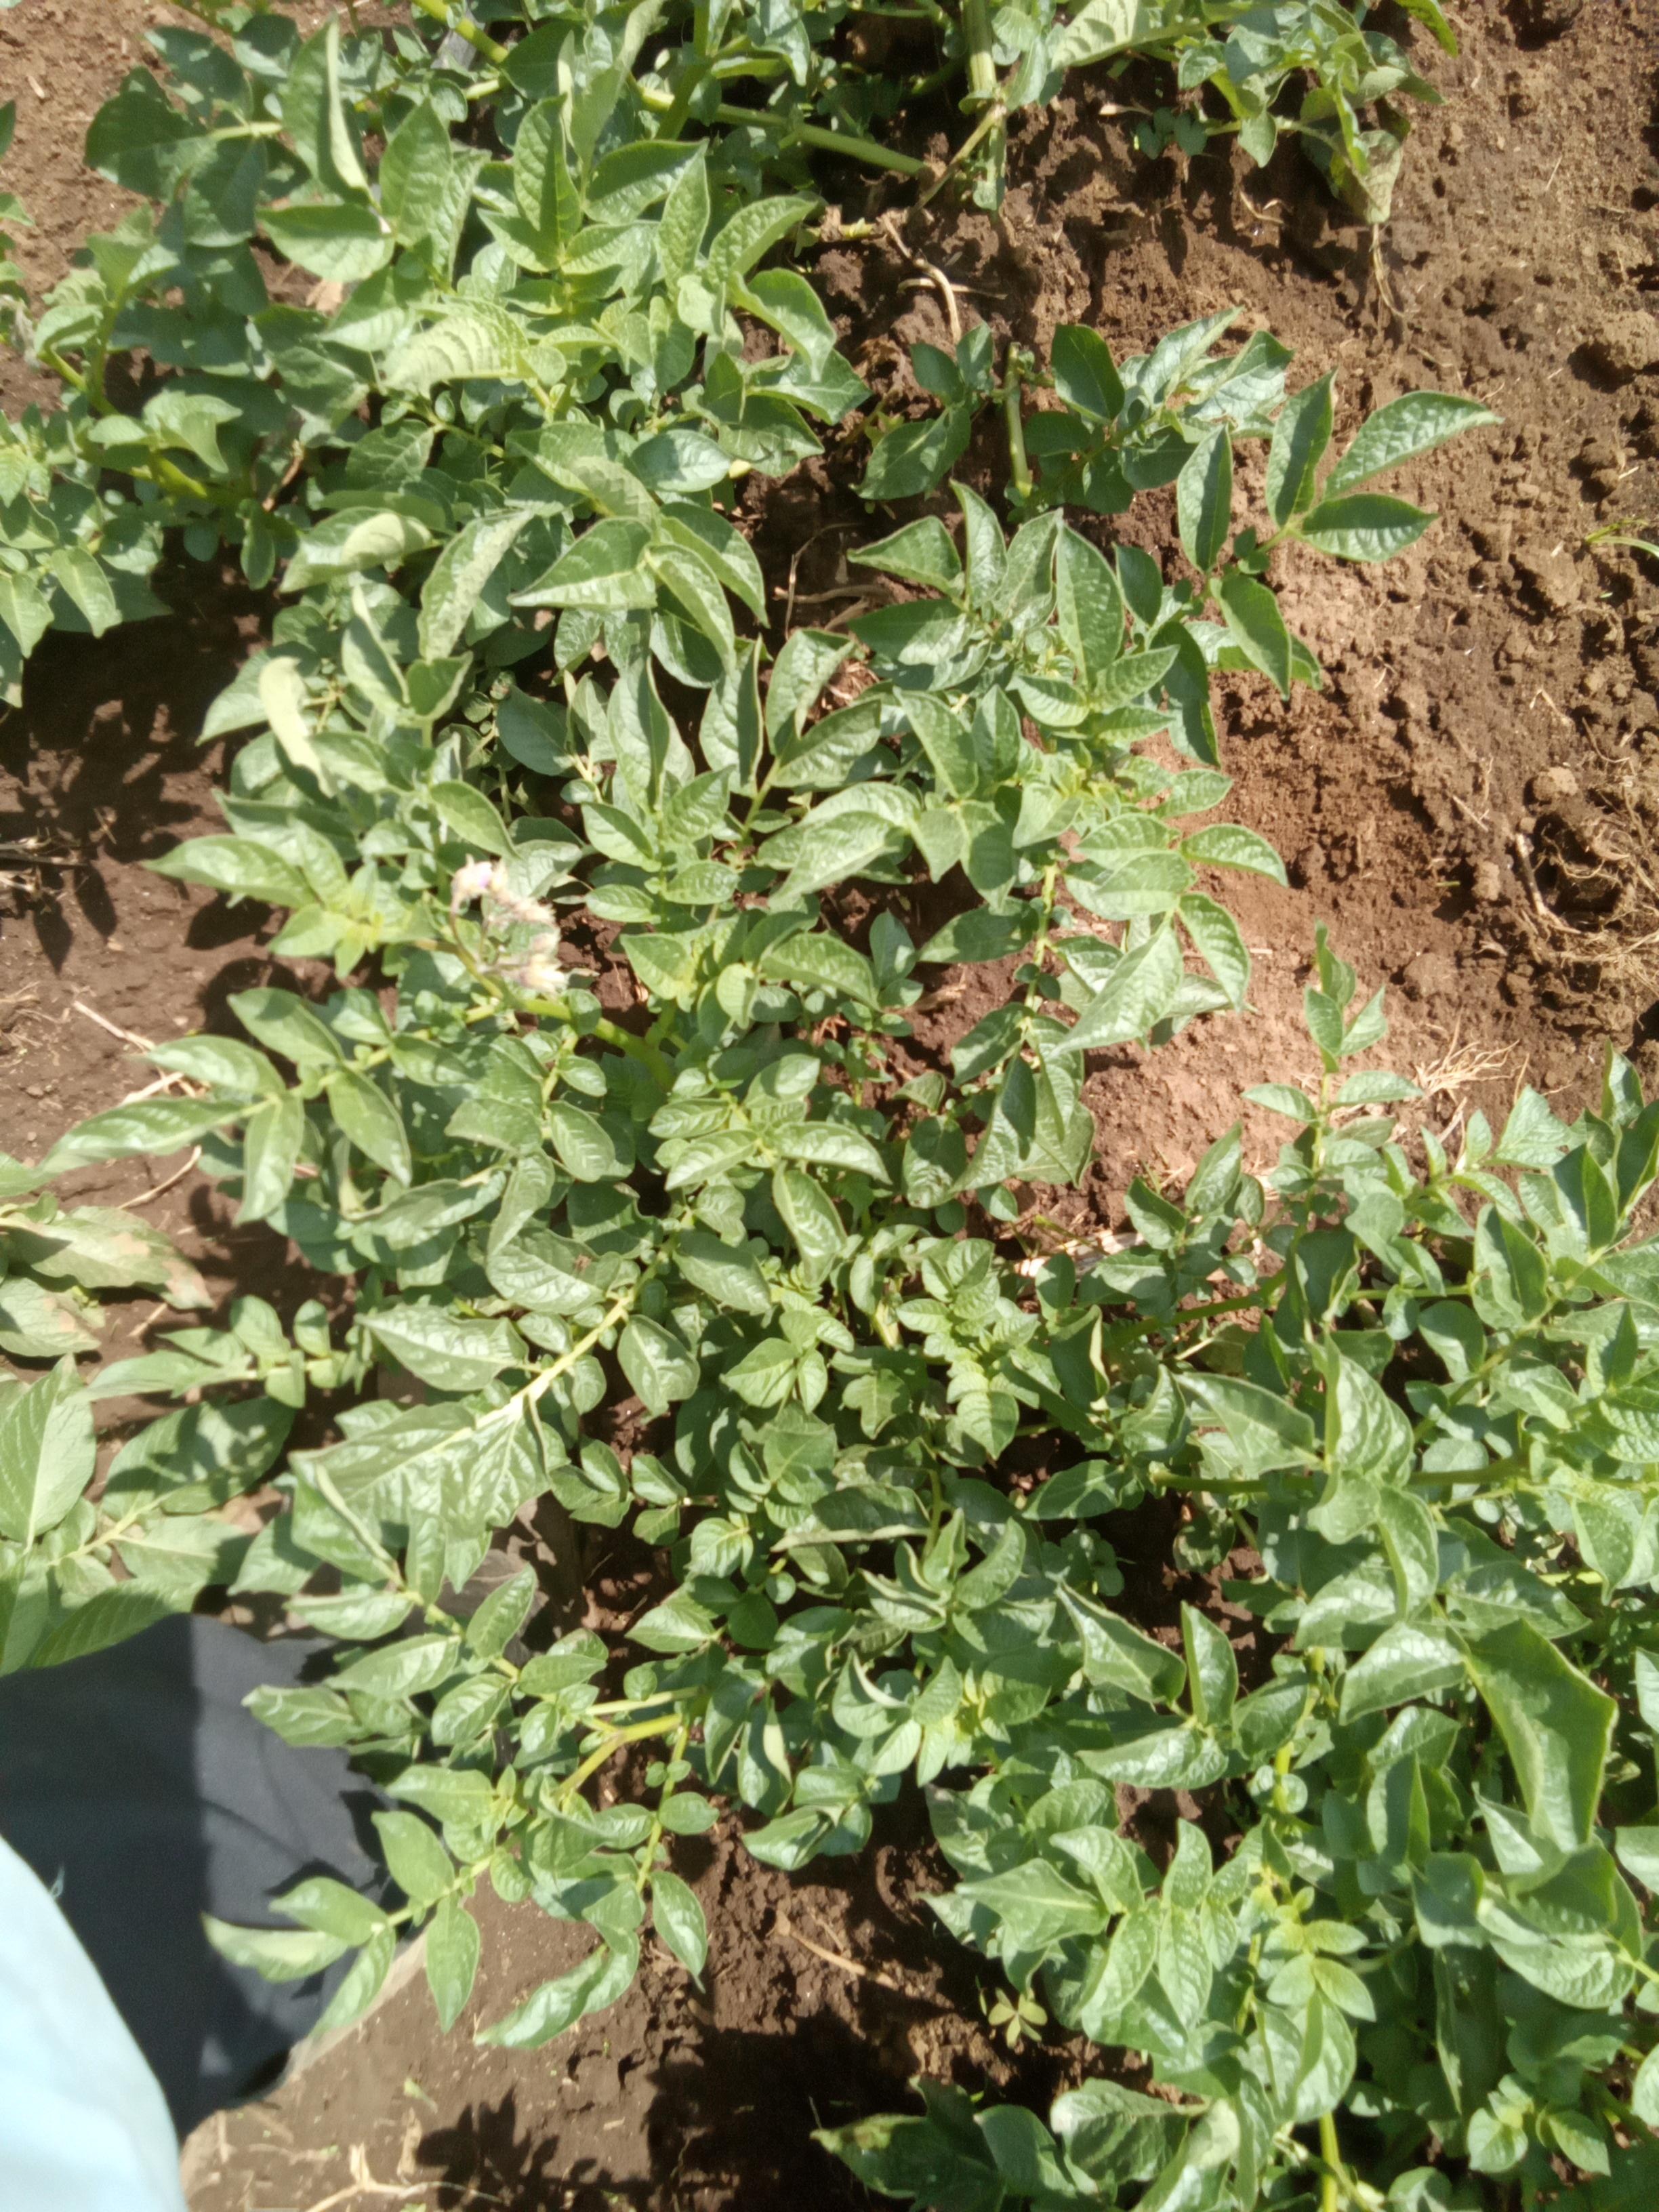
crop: potato
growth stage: vegetative
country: Kenya
